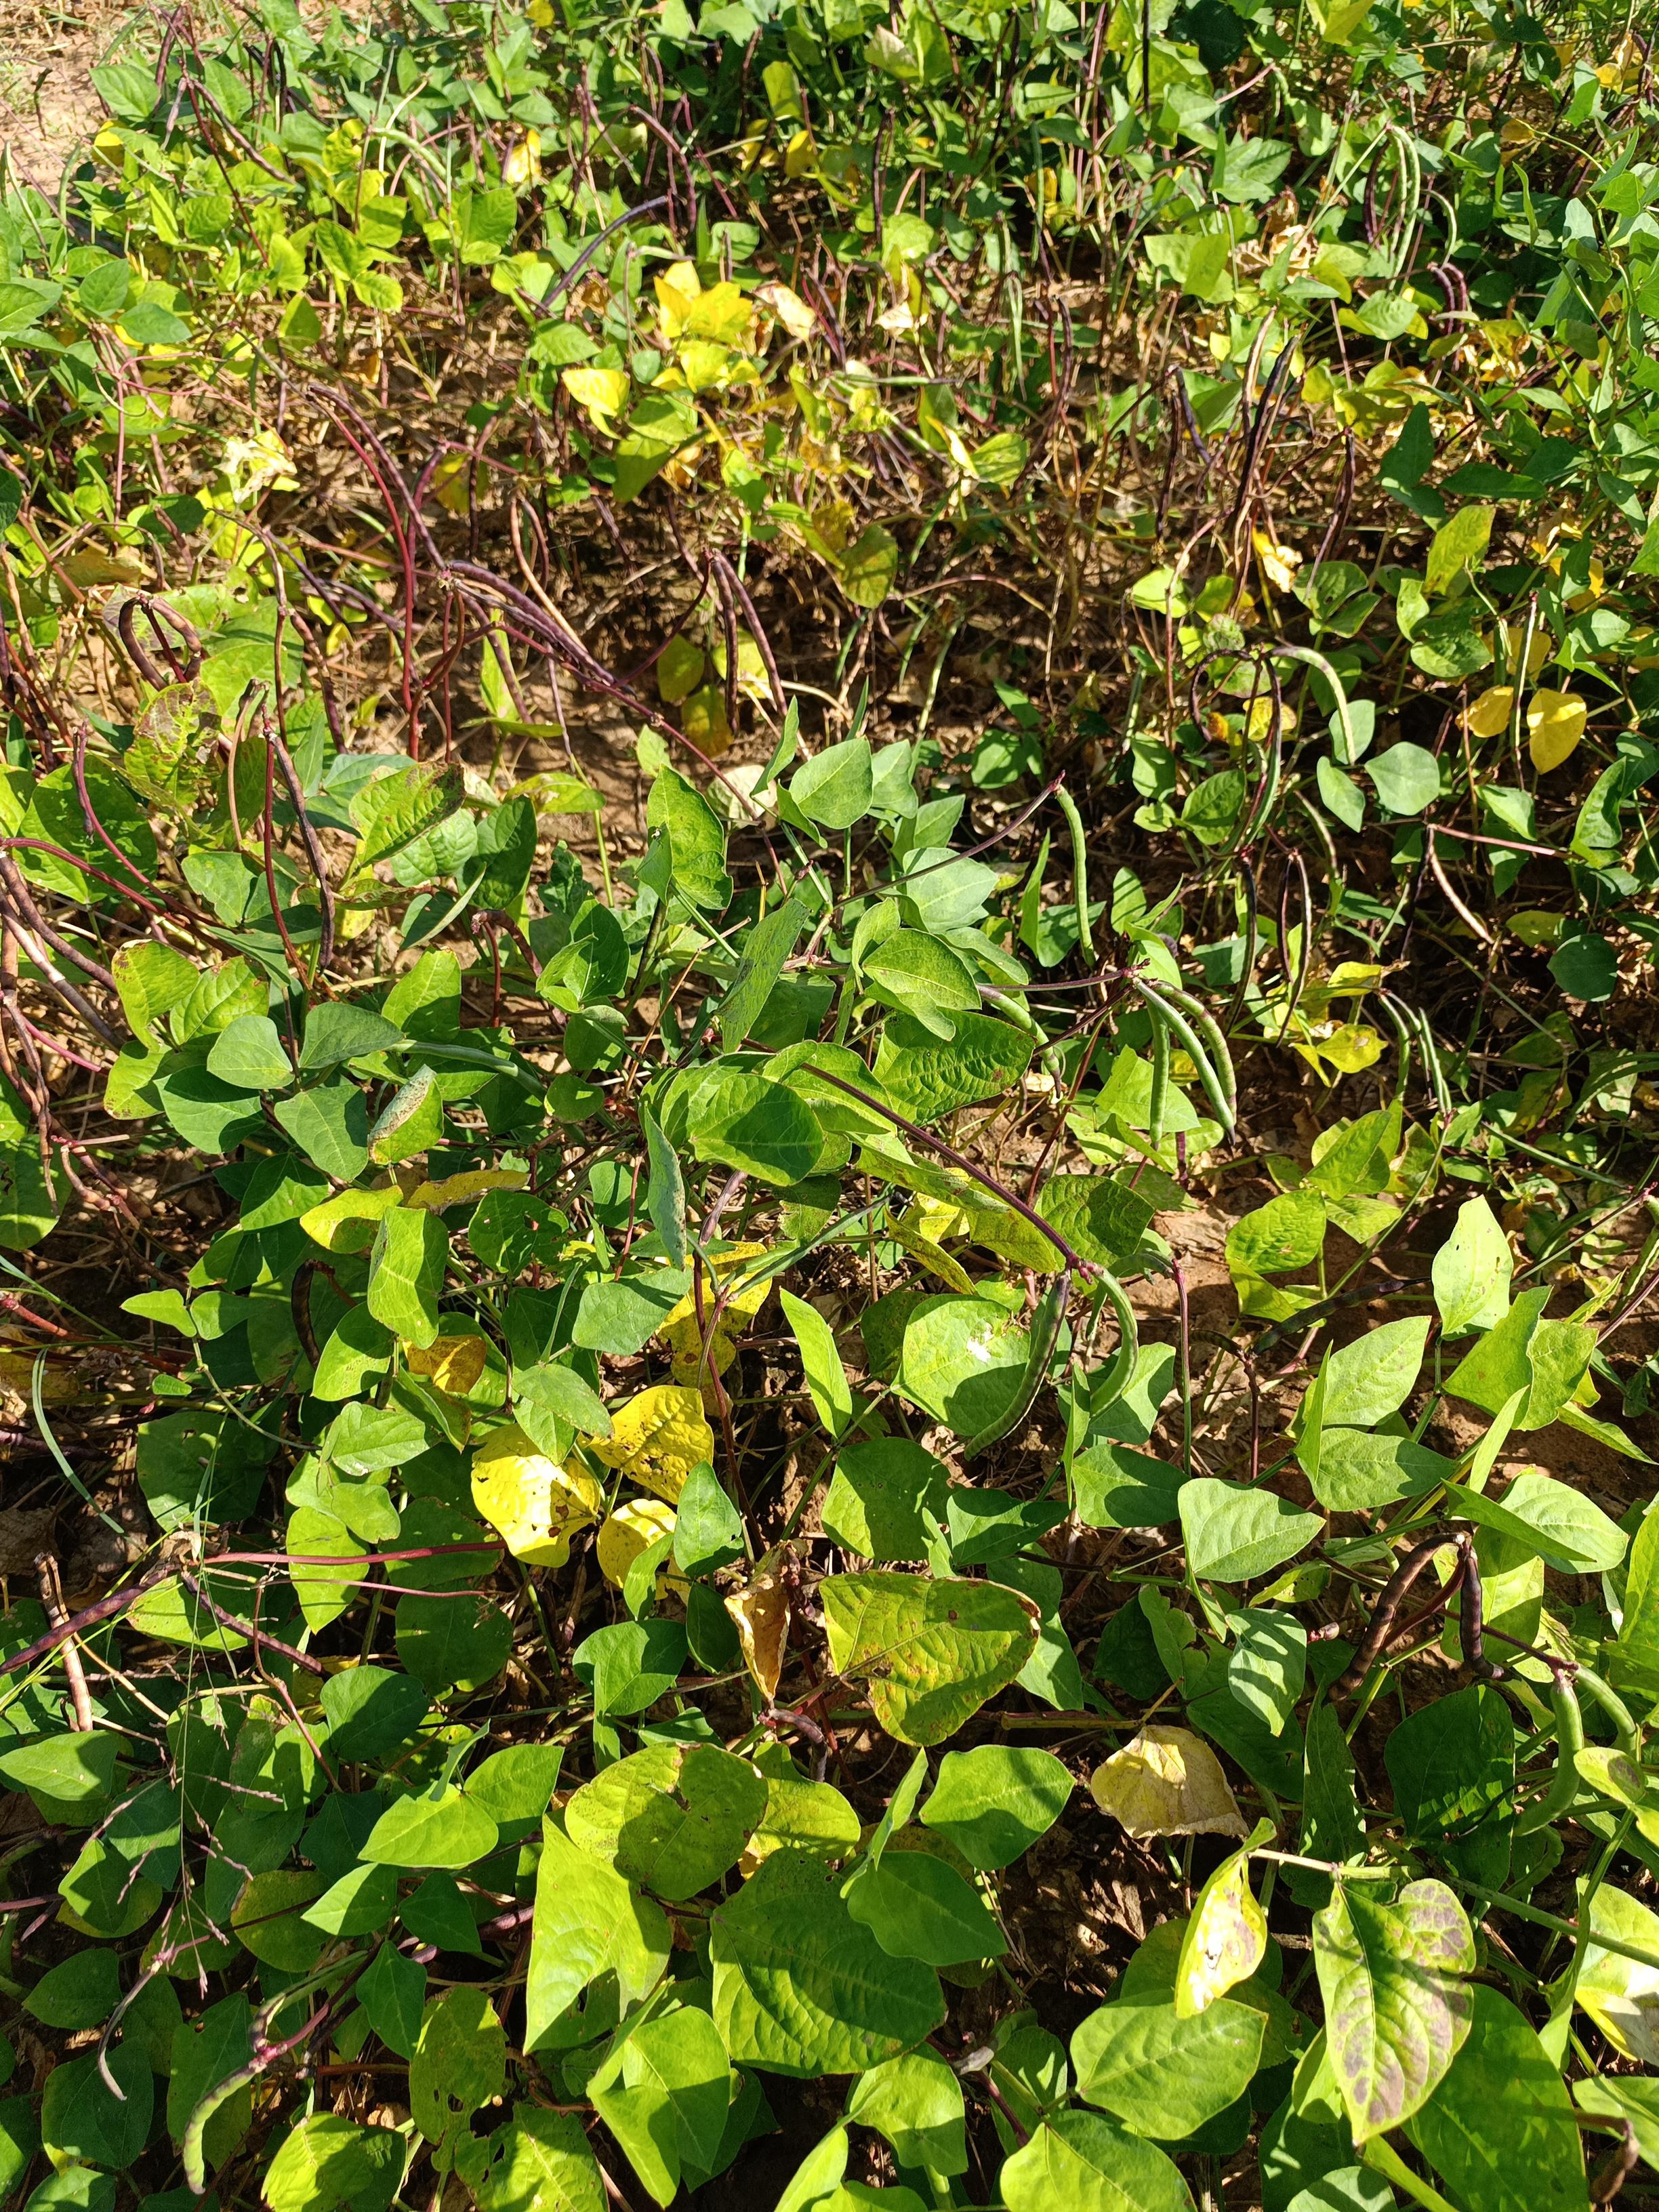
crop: cowpea
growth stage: maturity
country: Nigeria
